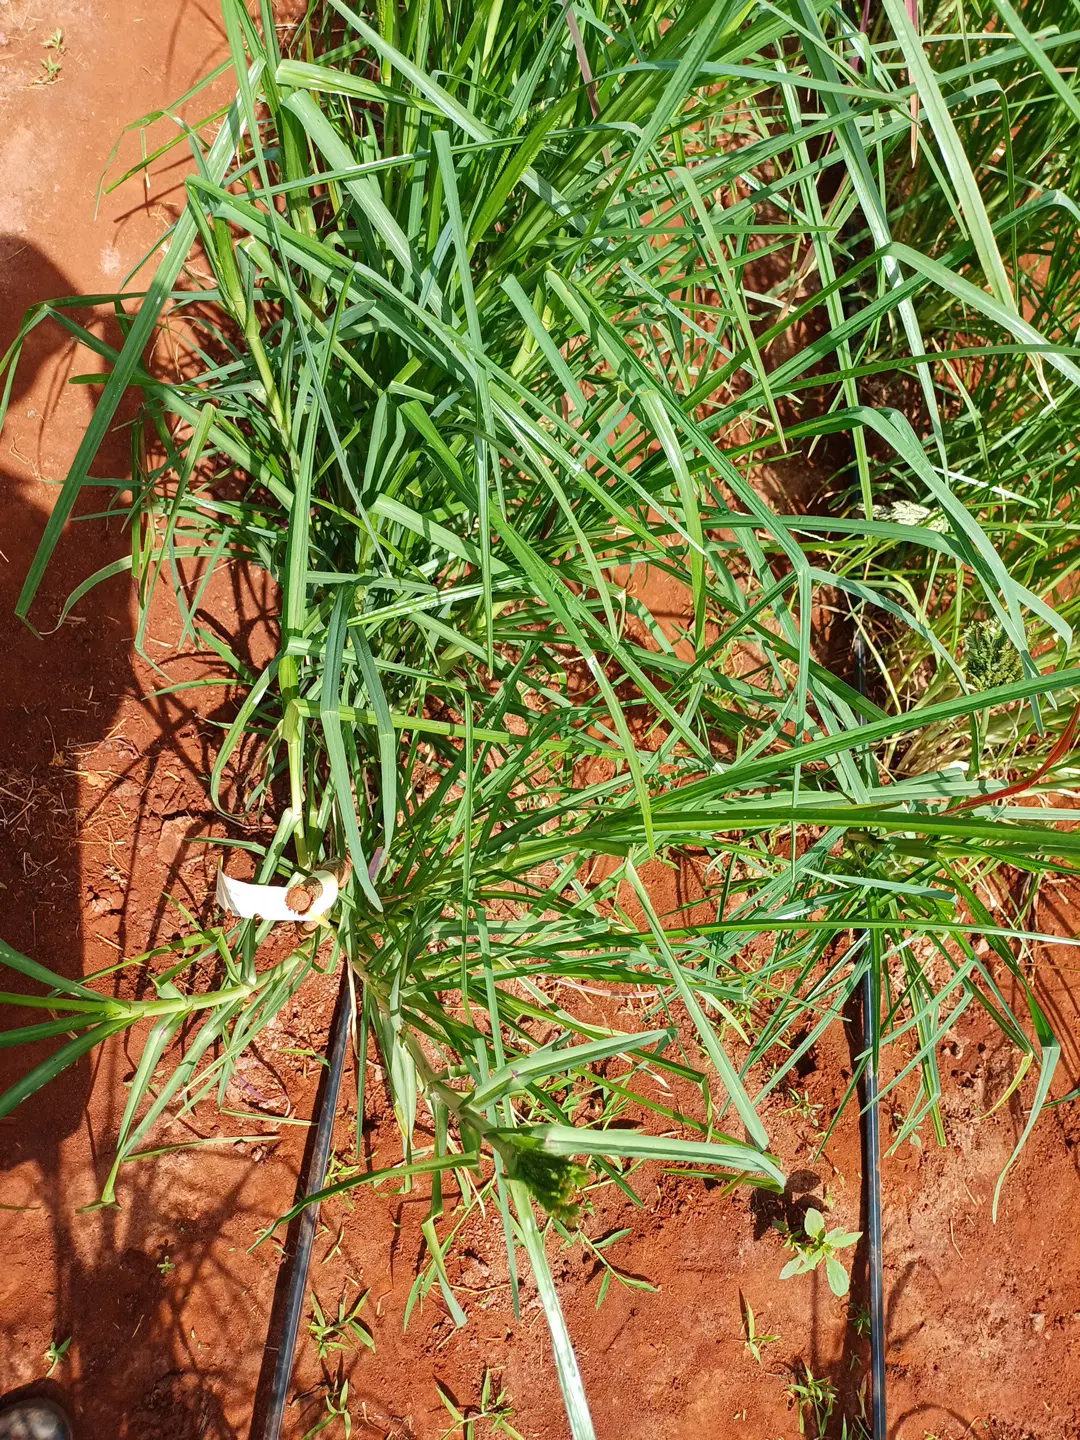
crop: finger millet
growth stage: flowering
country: Kenya
